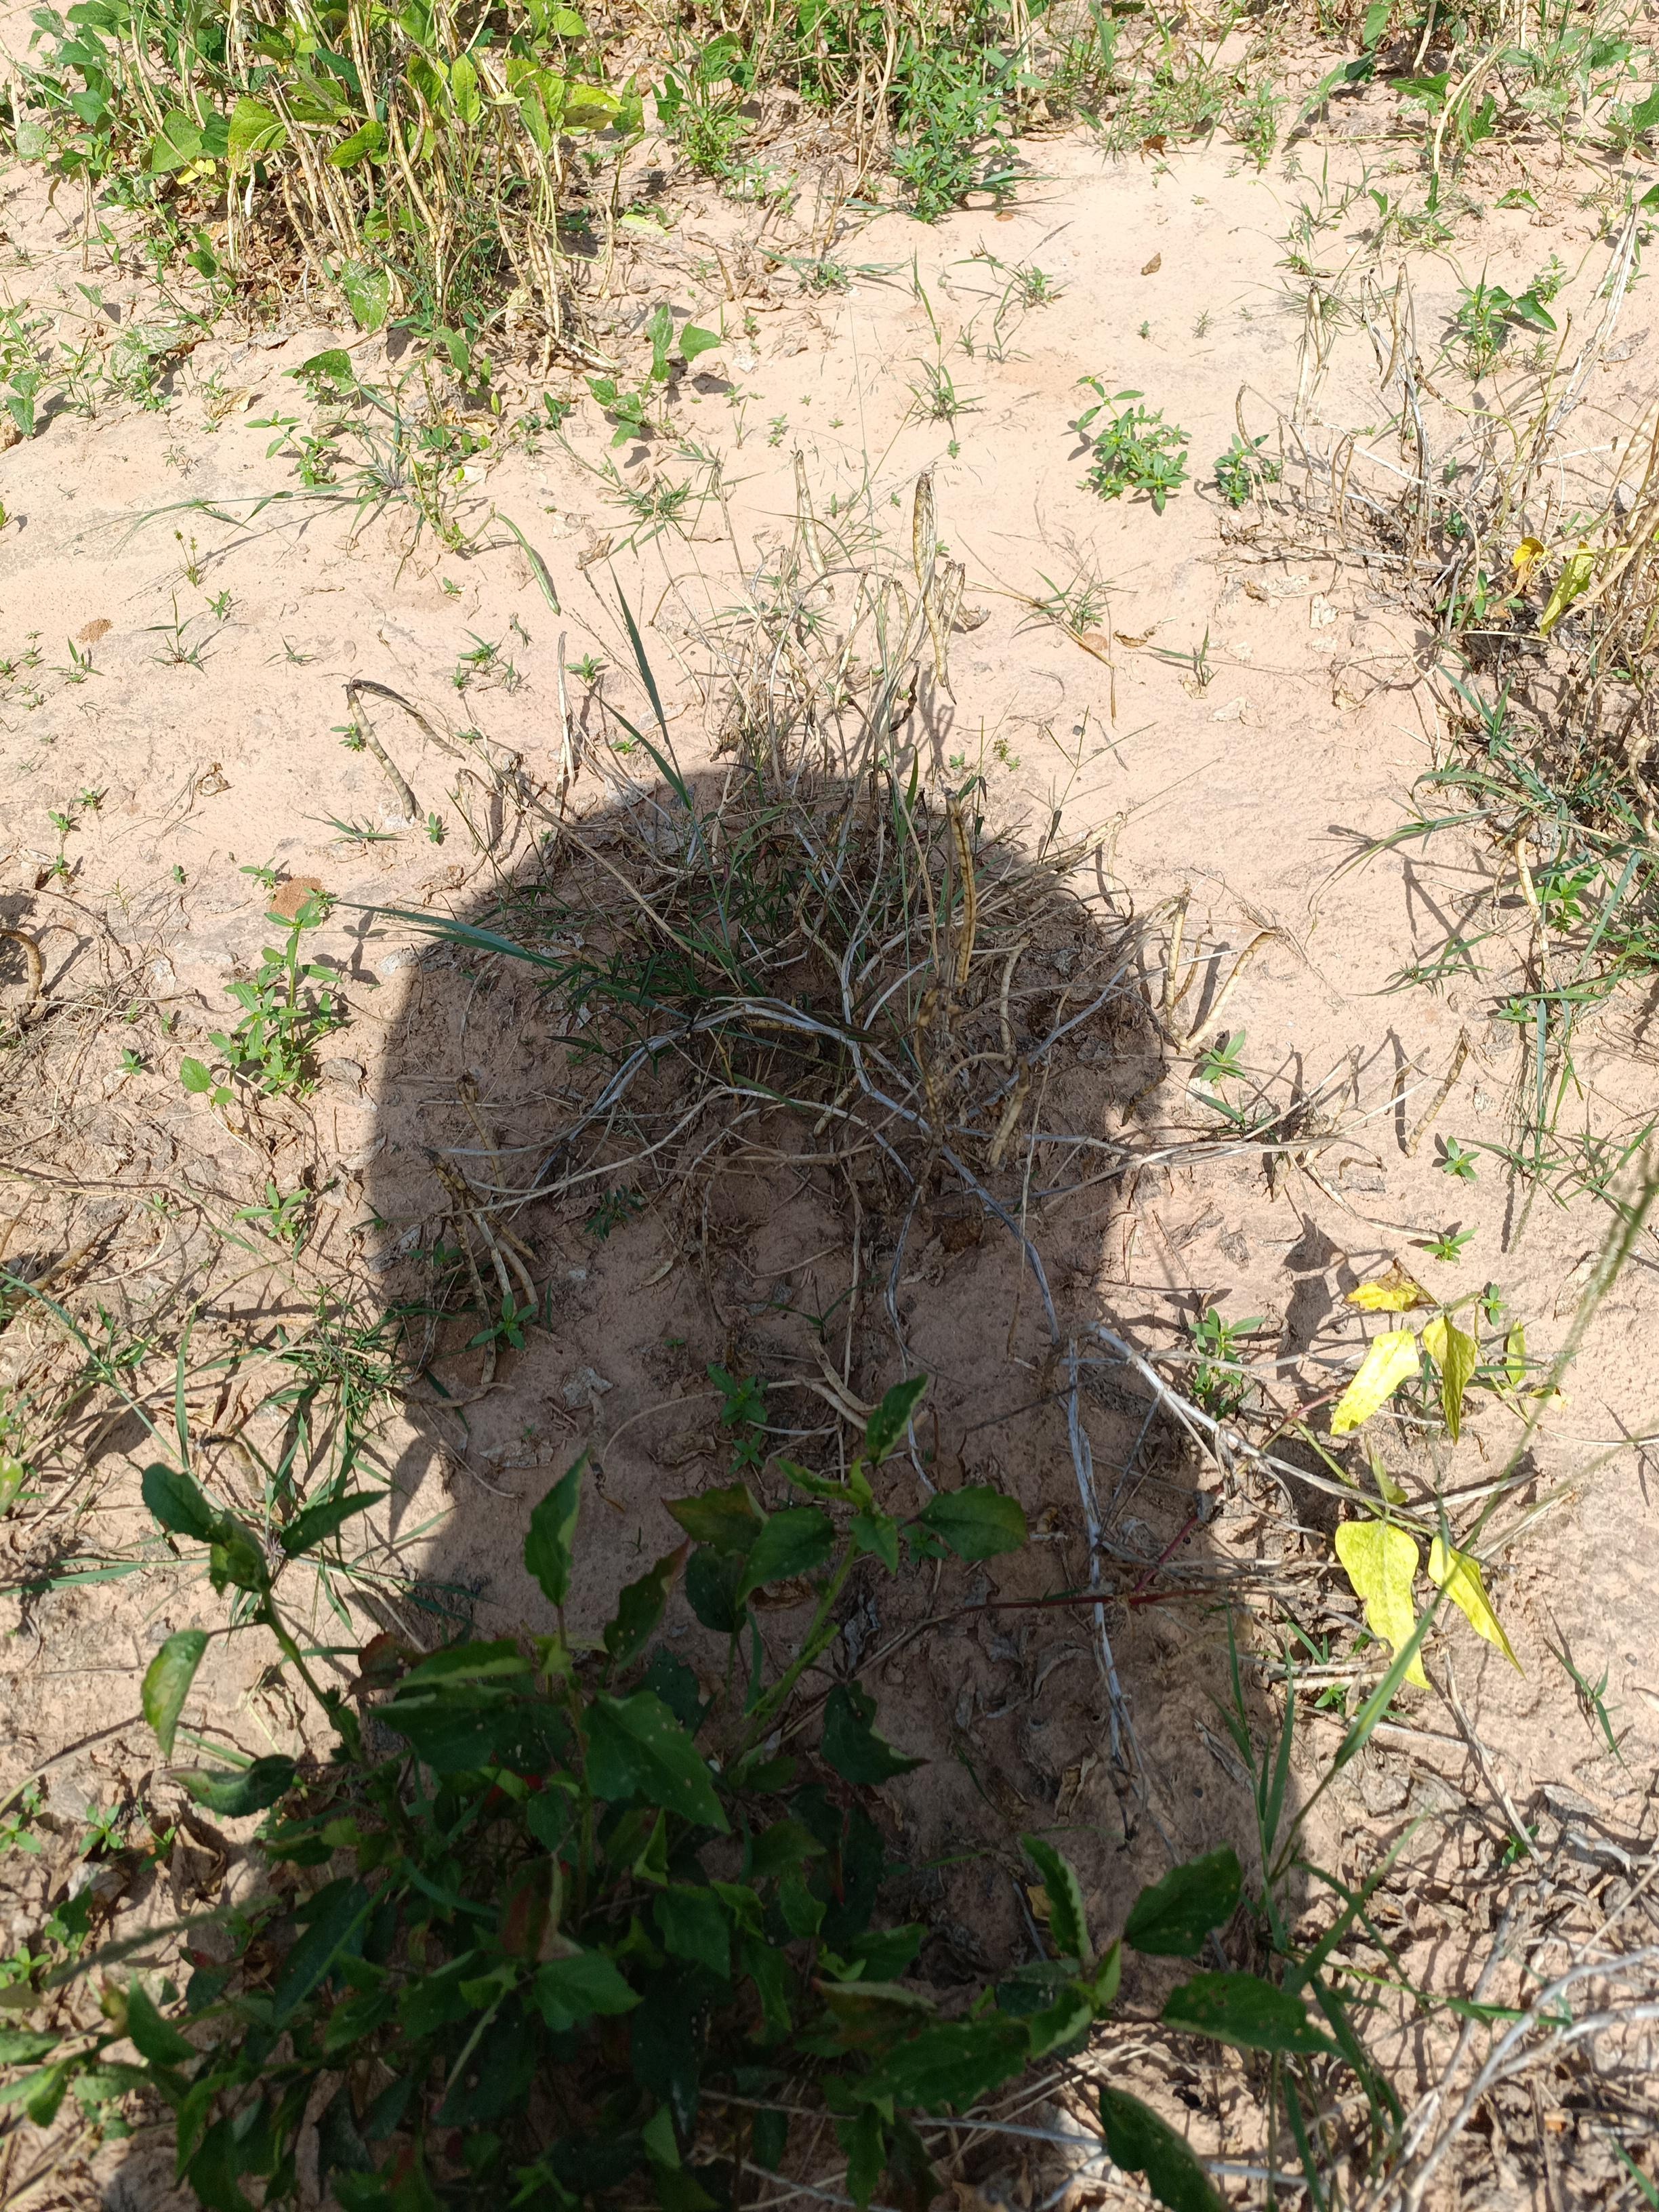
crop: cowpea
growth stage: maturity
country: Nigeria
